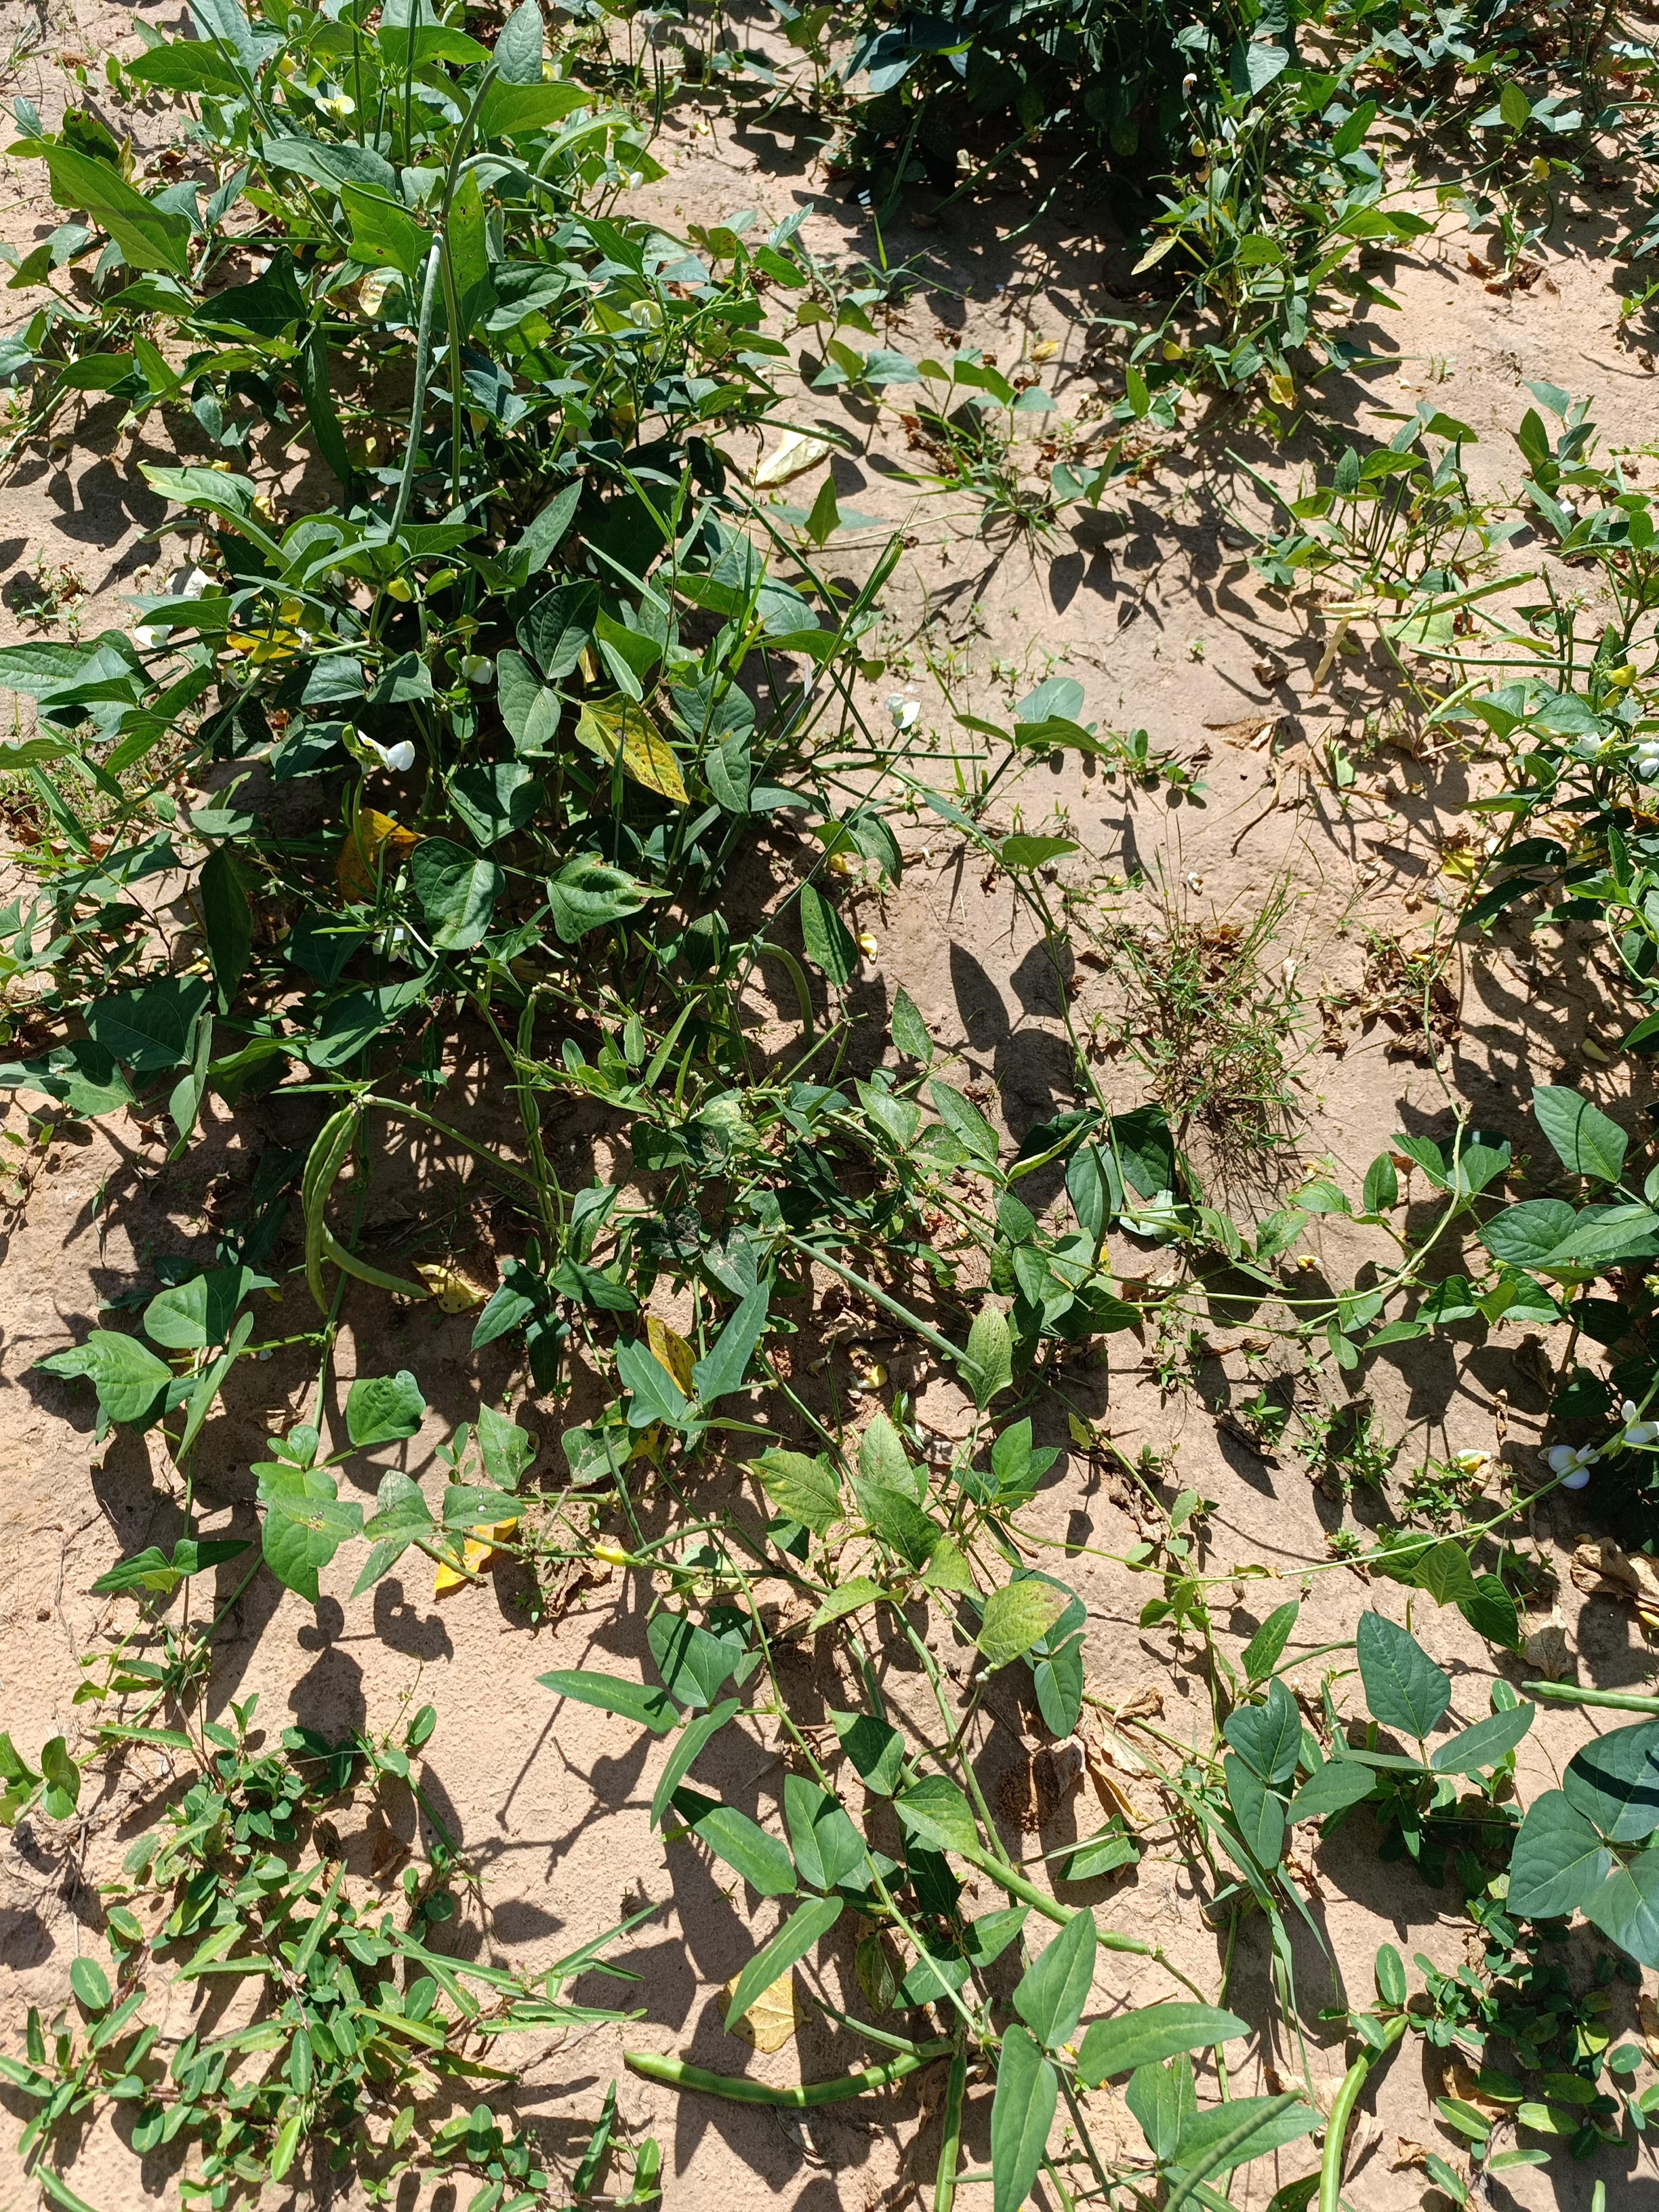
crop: cowpea
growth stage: maturity
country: Nigeria
